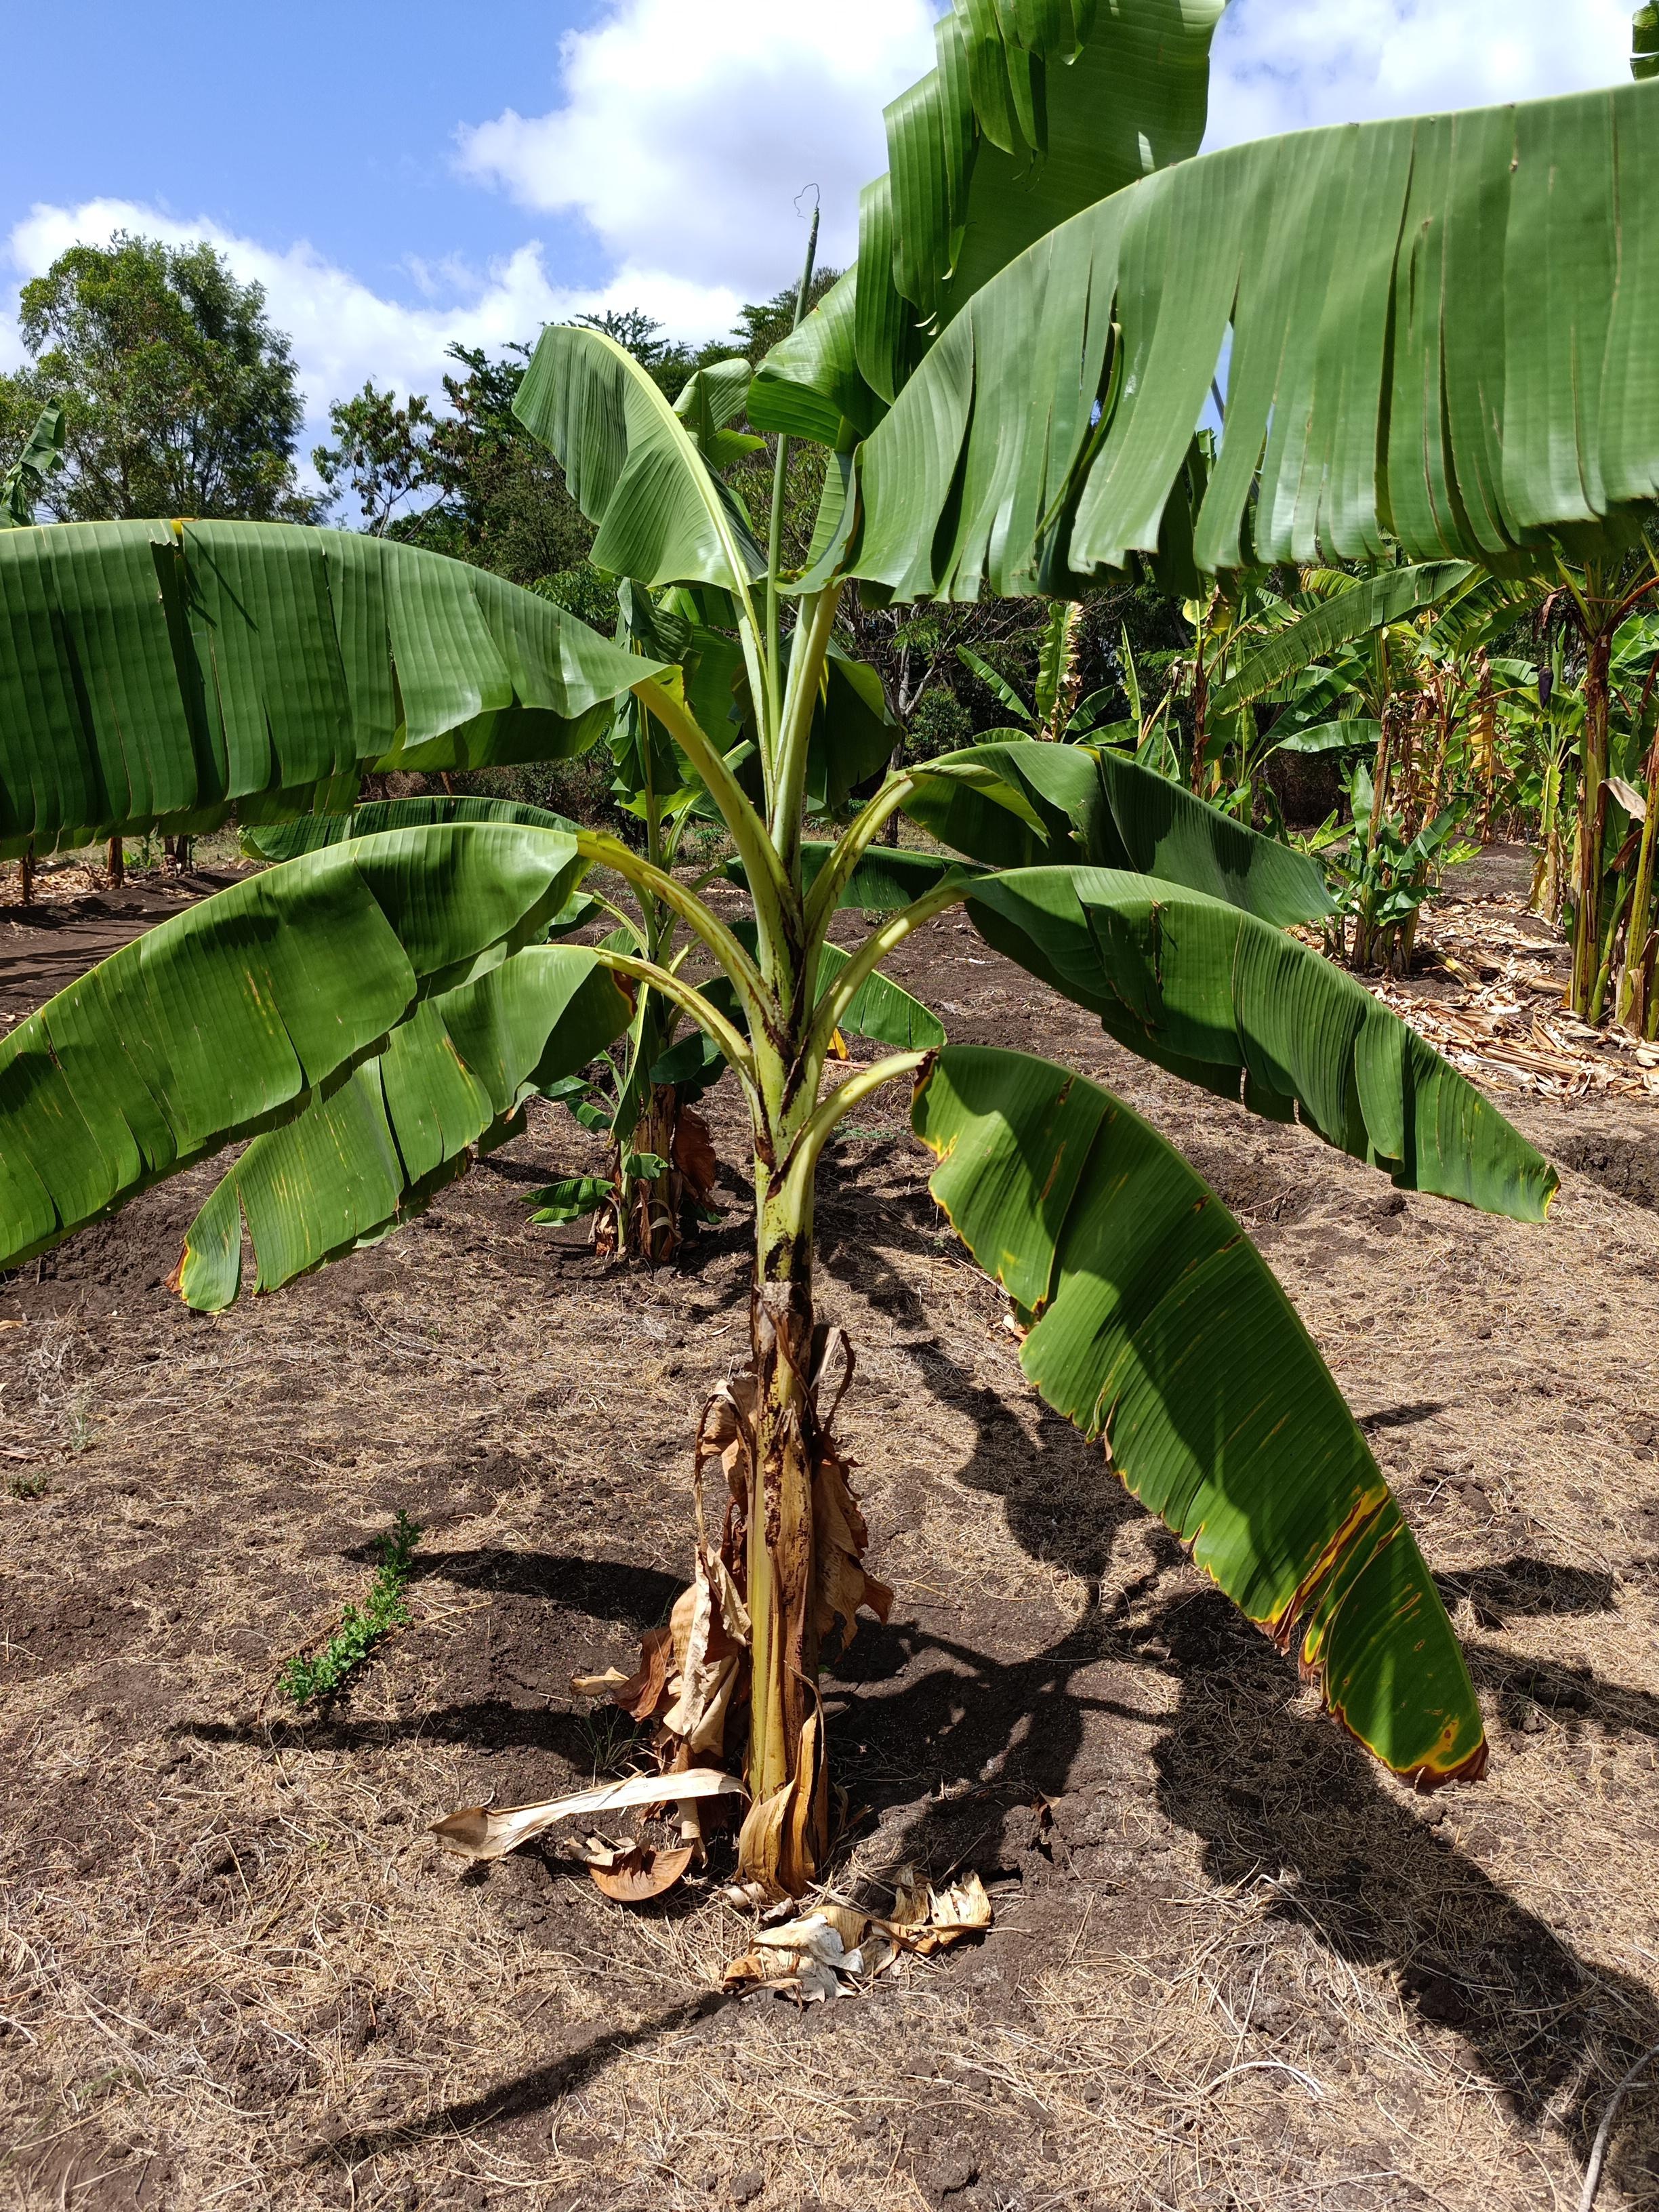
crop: banana
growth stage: vegetative
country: Tanzania
